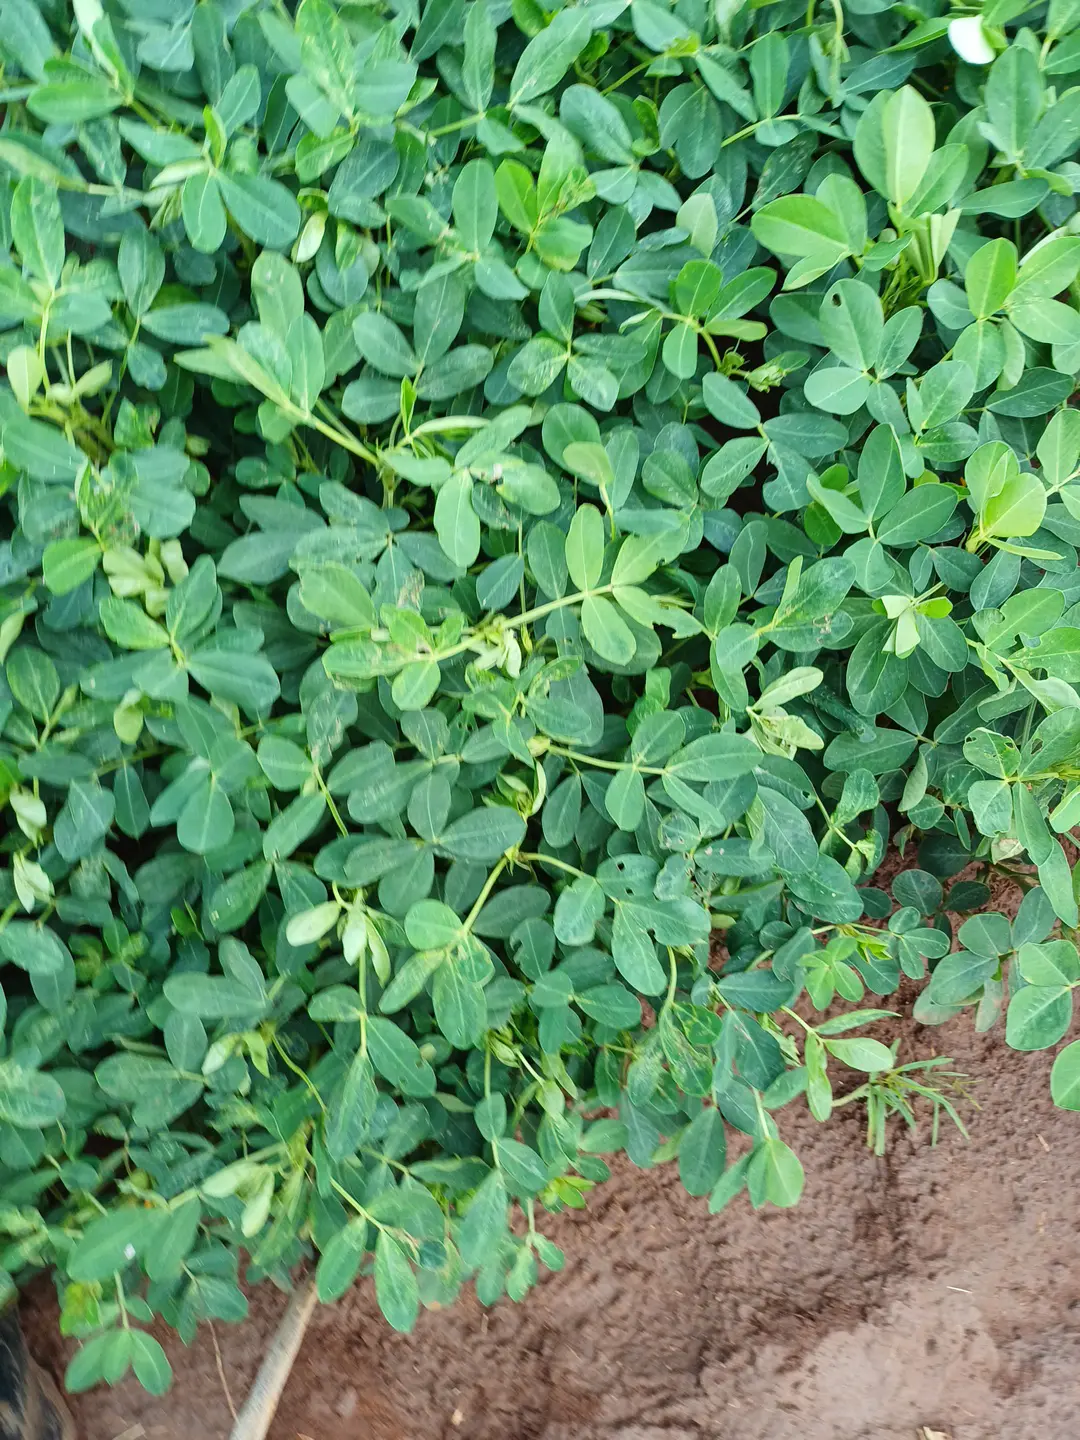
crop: groundnut
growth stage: vegetative
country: Kenya
